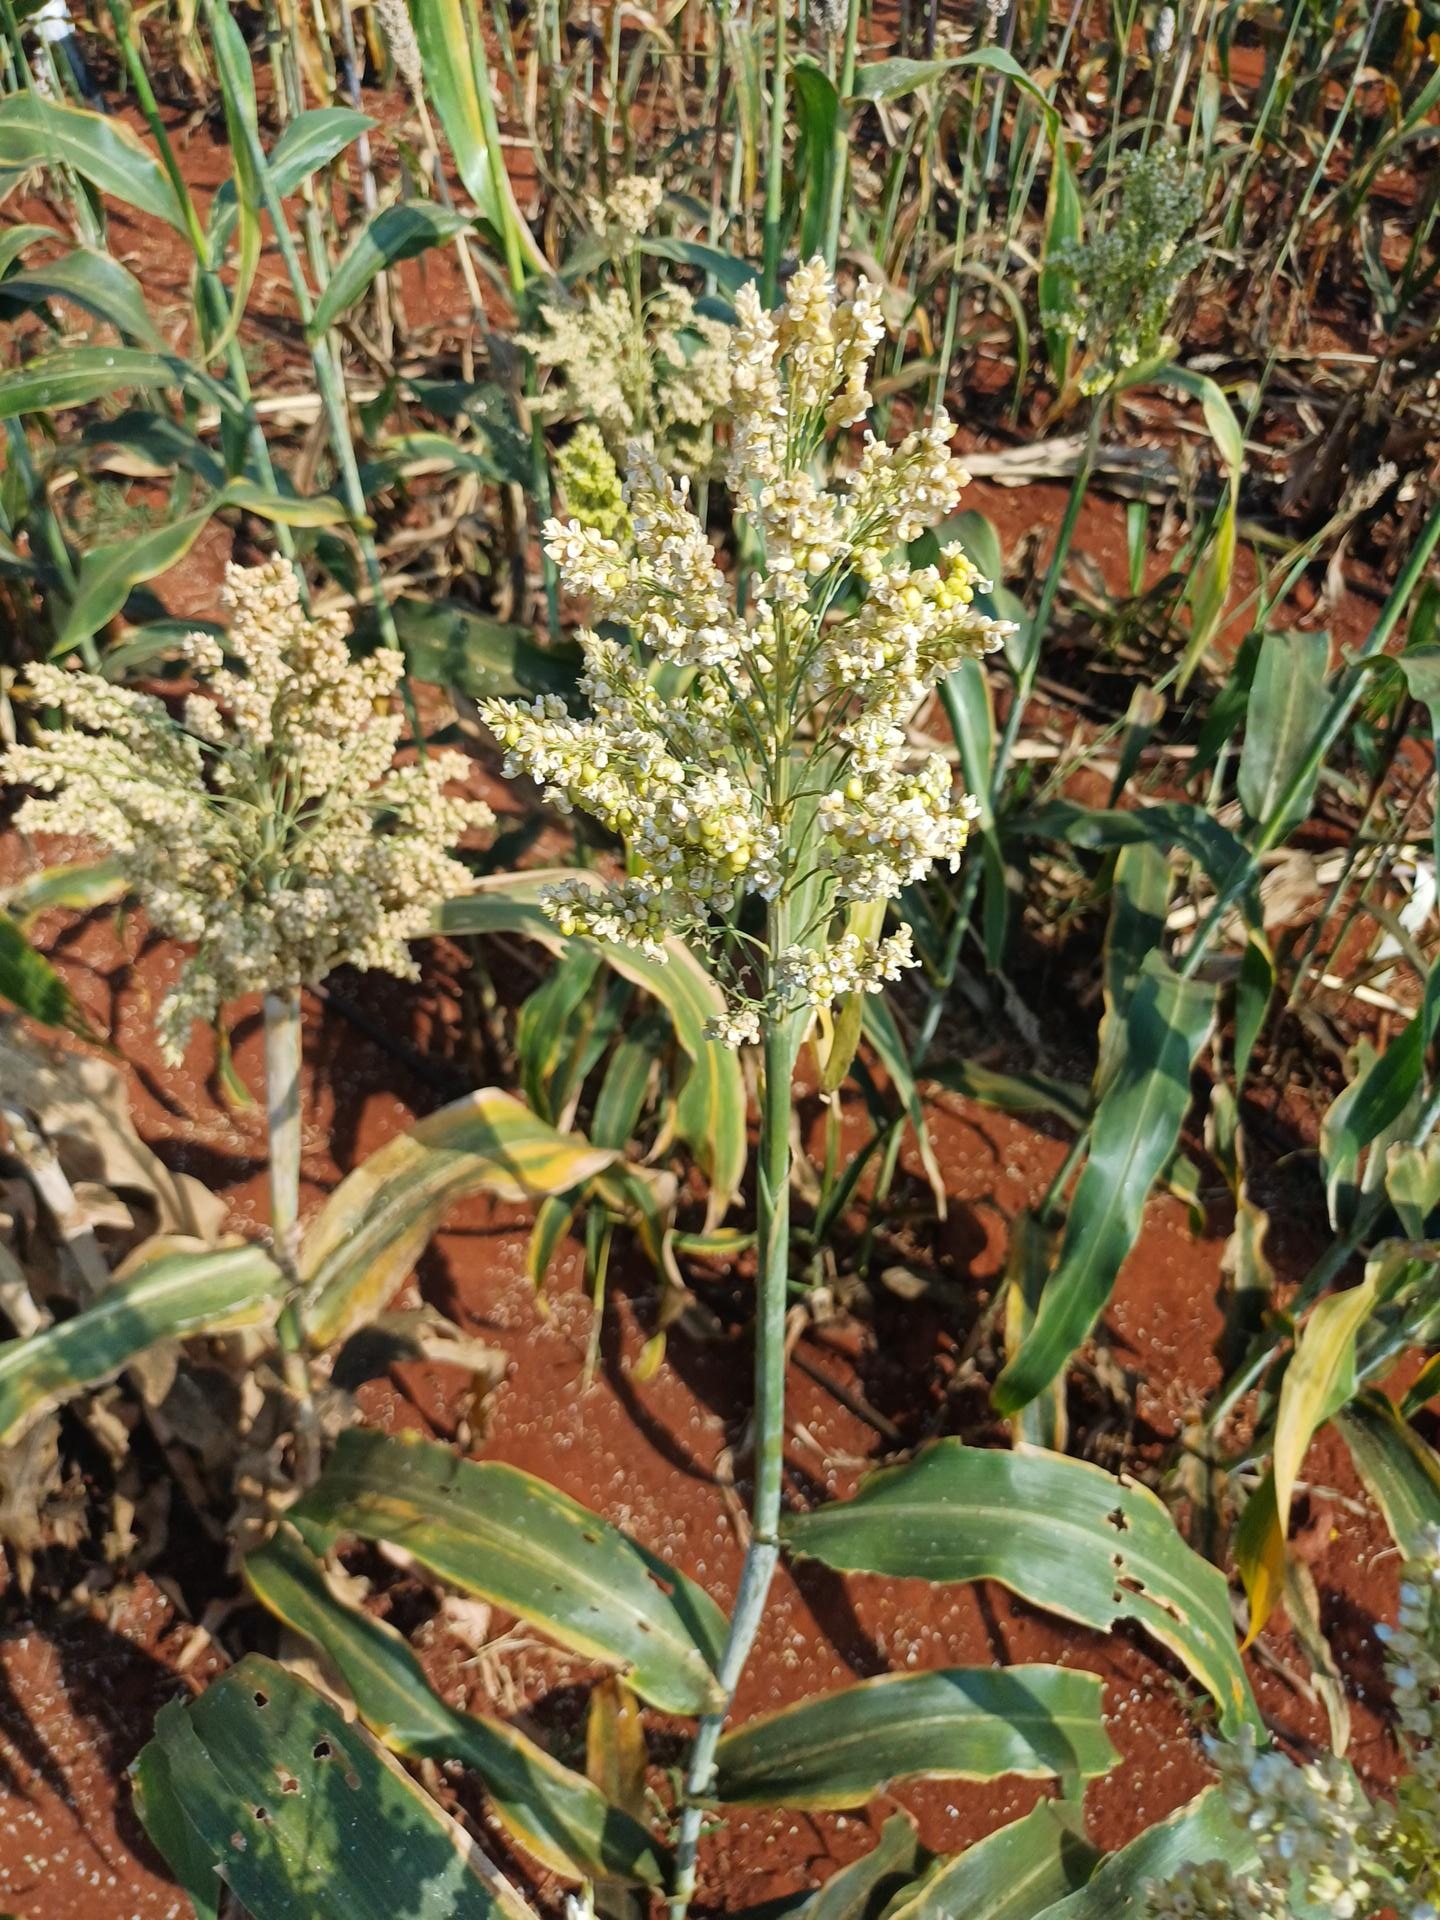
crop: sorghum
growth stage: maturity
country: Kenya
